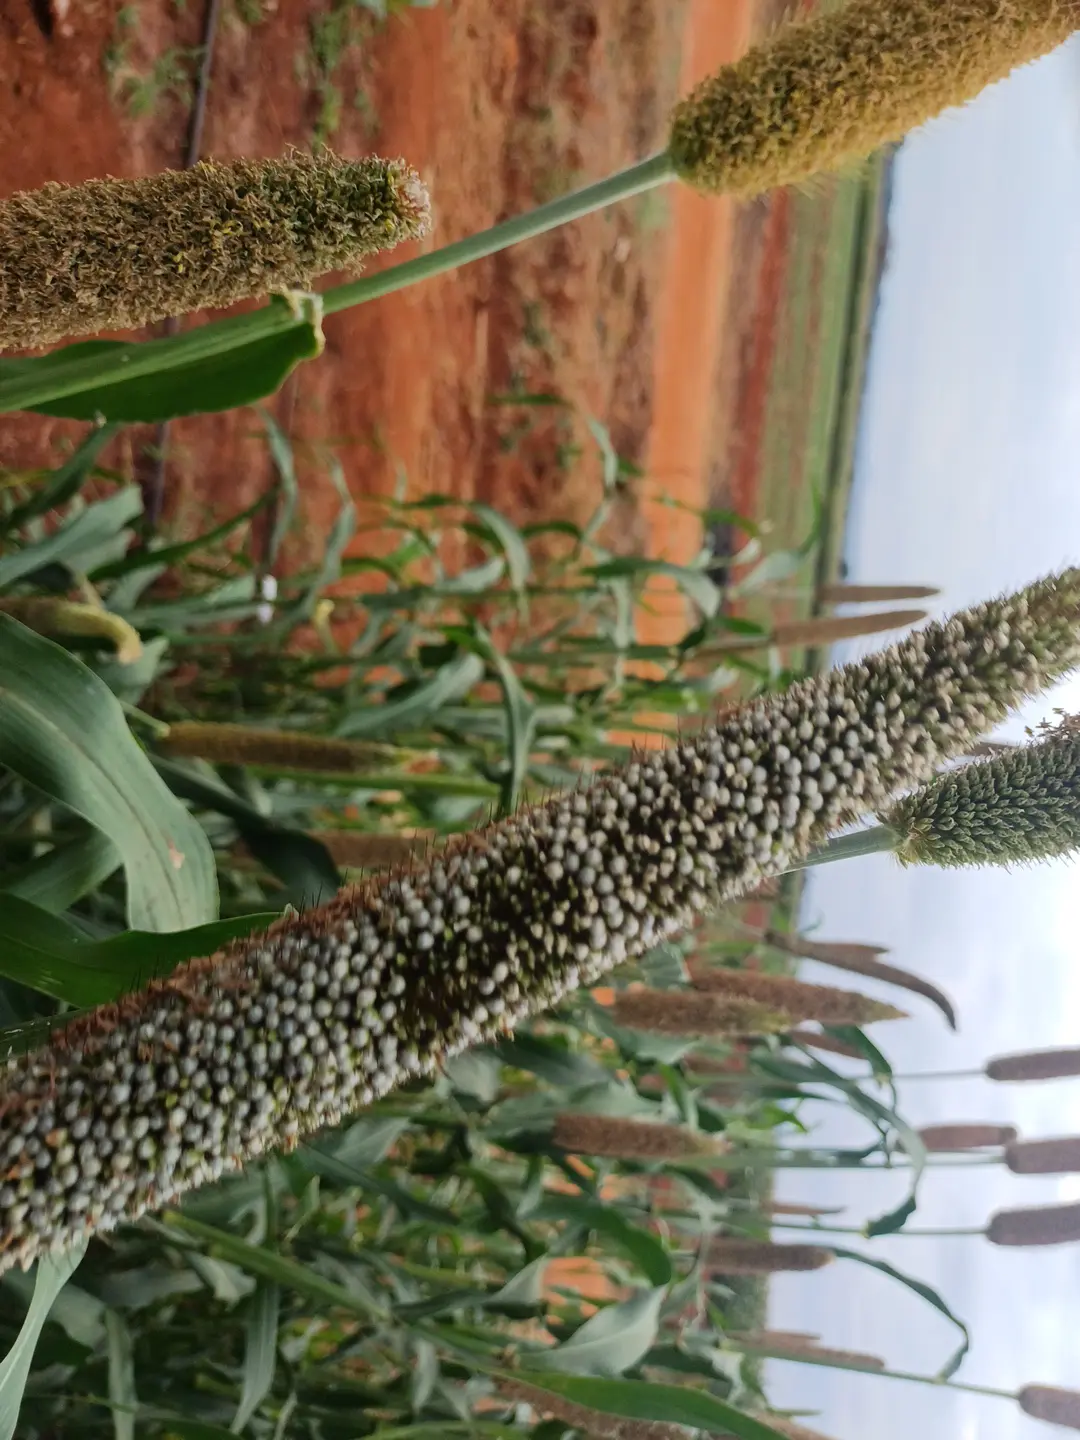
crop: pearl millet
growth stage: filling grain
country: Kenya
